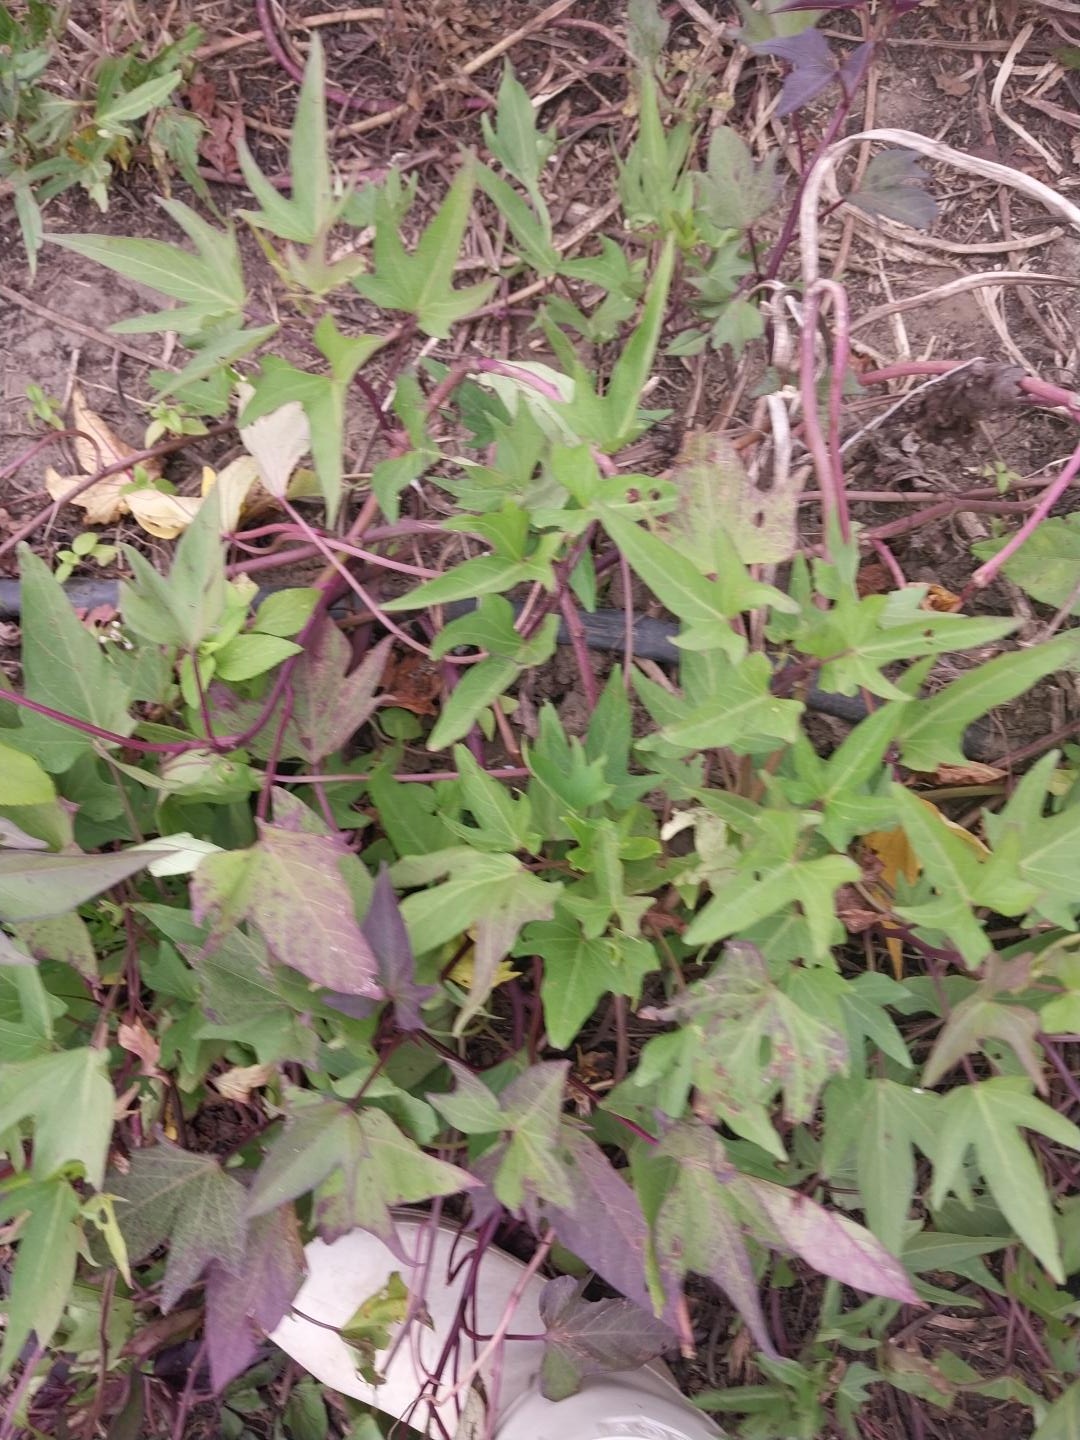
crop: sweet potato
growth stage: flowering
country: Tanzania
